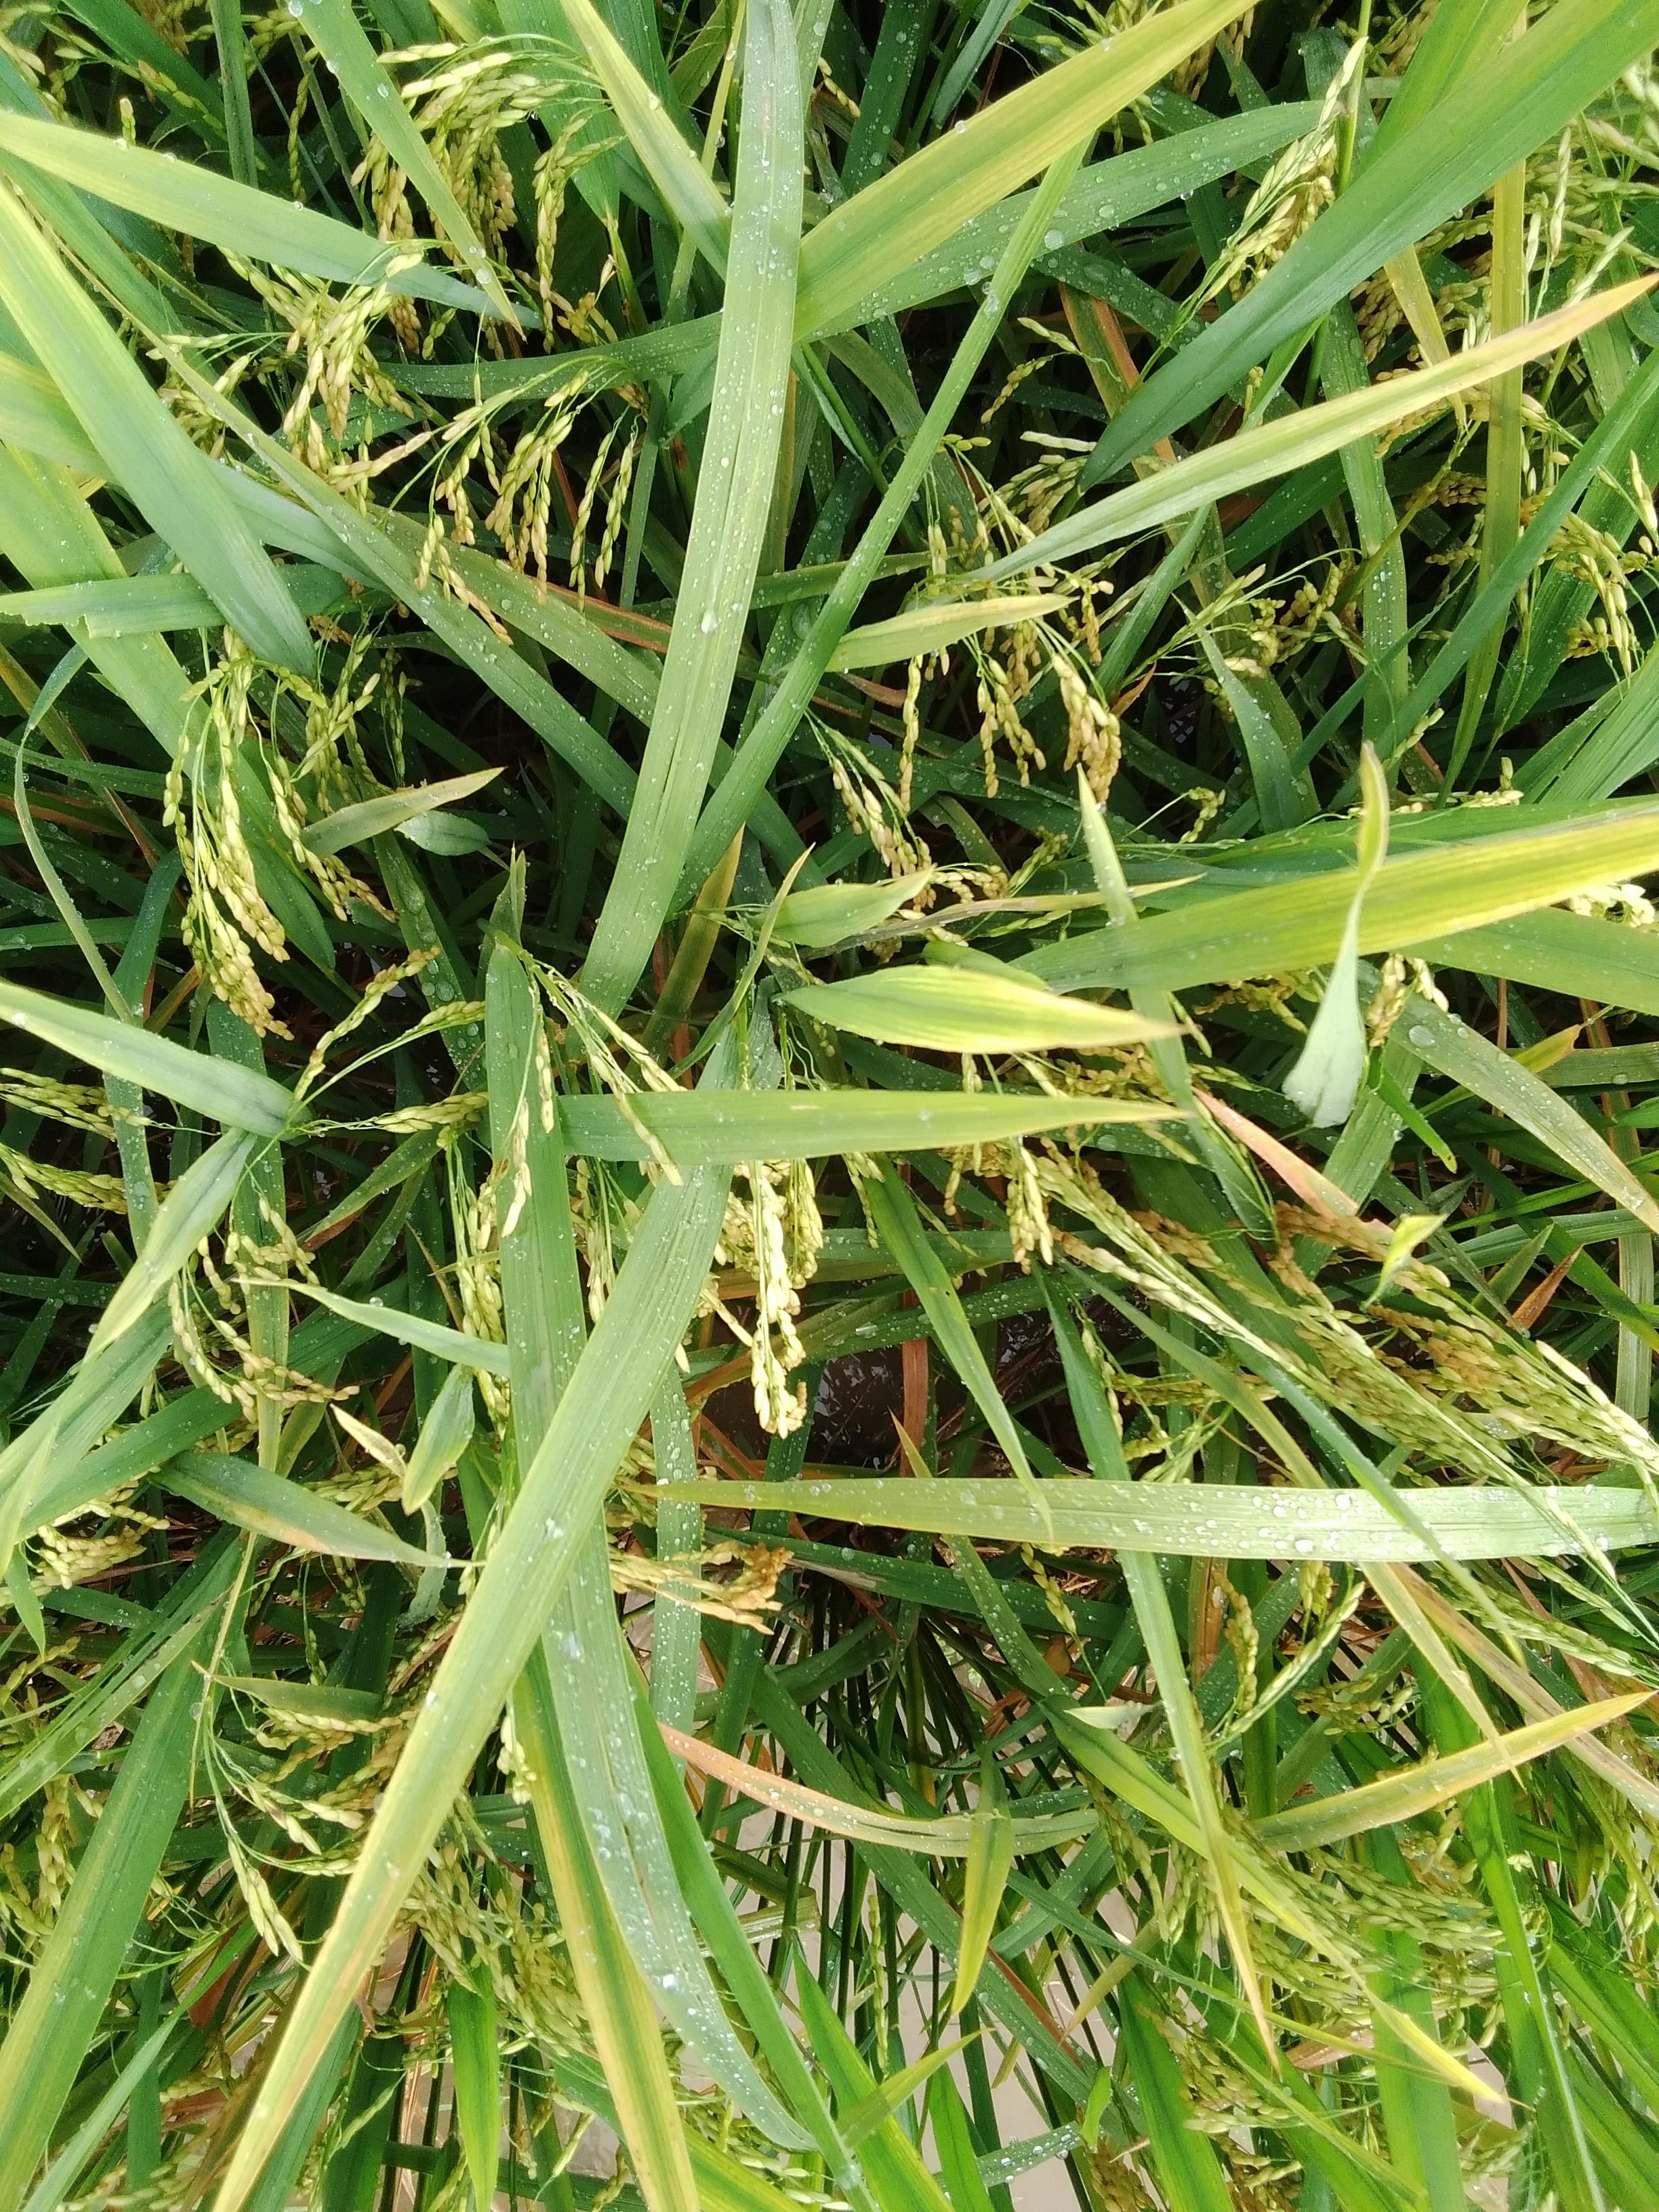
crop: rice
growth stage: ripening
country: Nigeria
